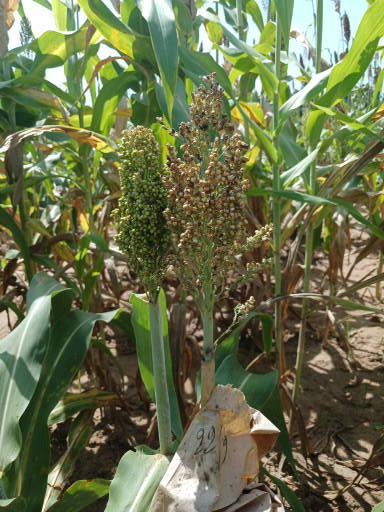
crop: sorghum
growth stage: filling grain
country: Senegal
